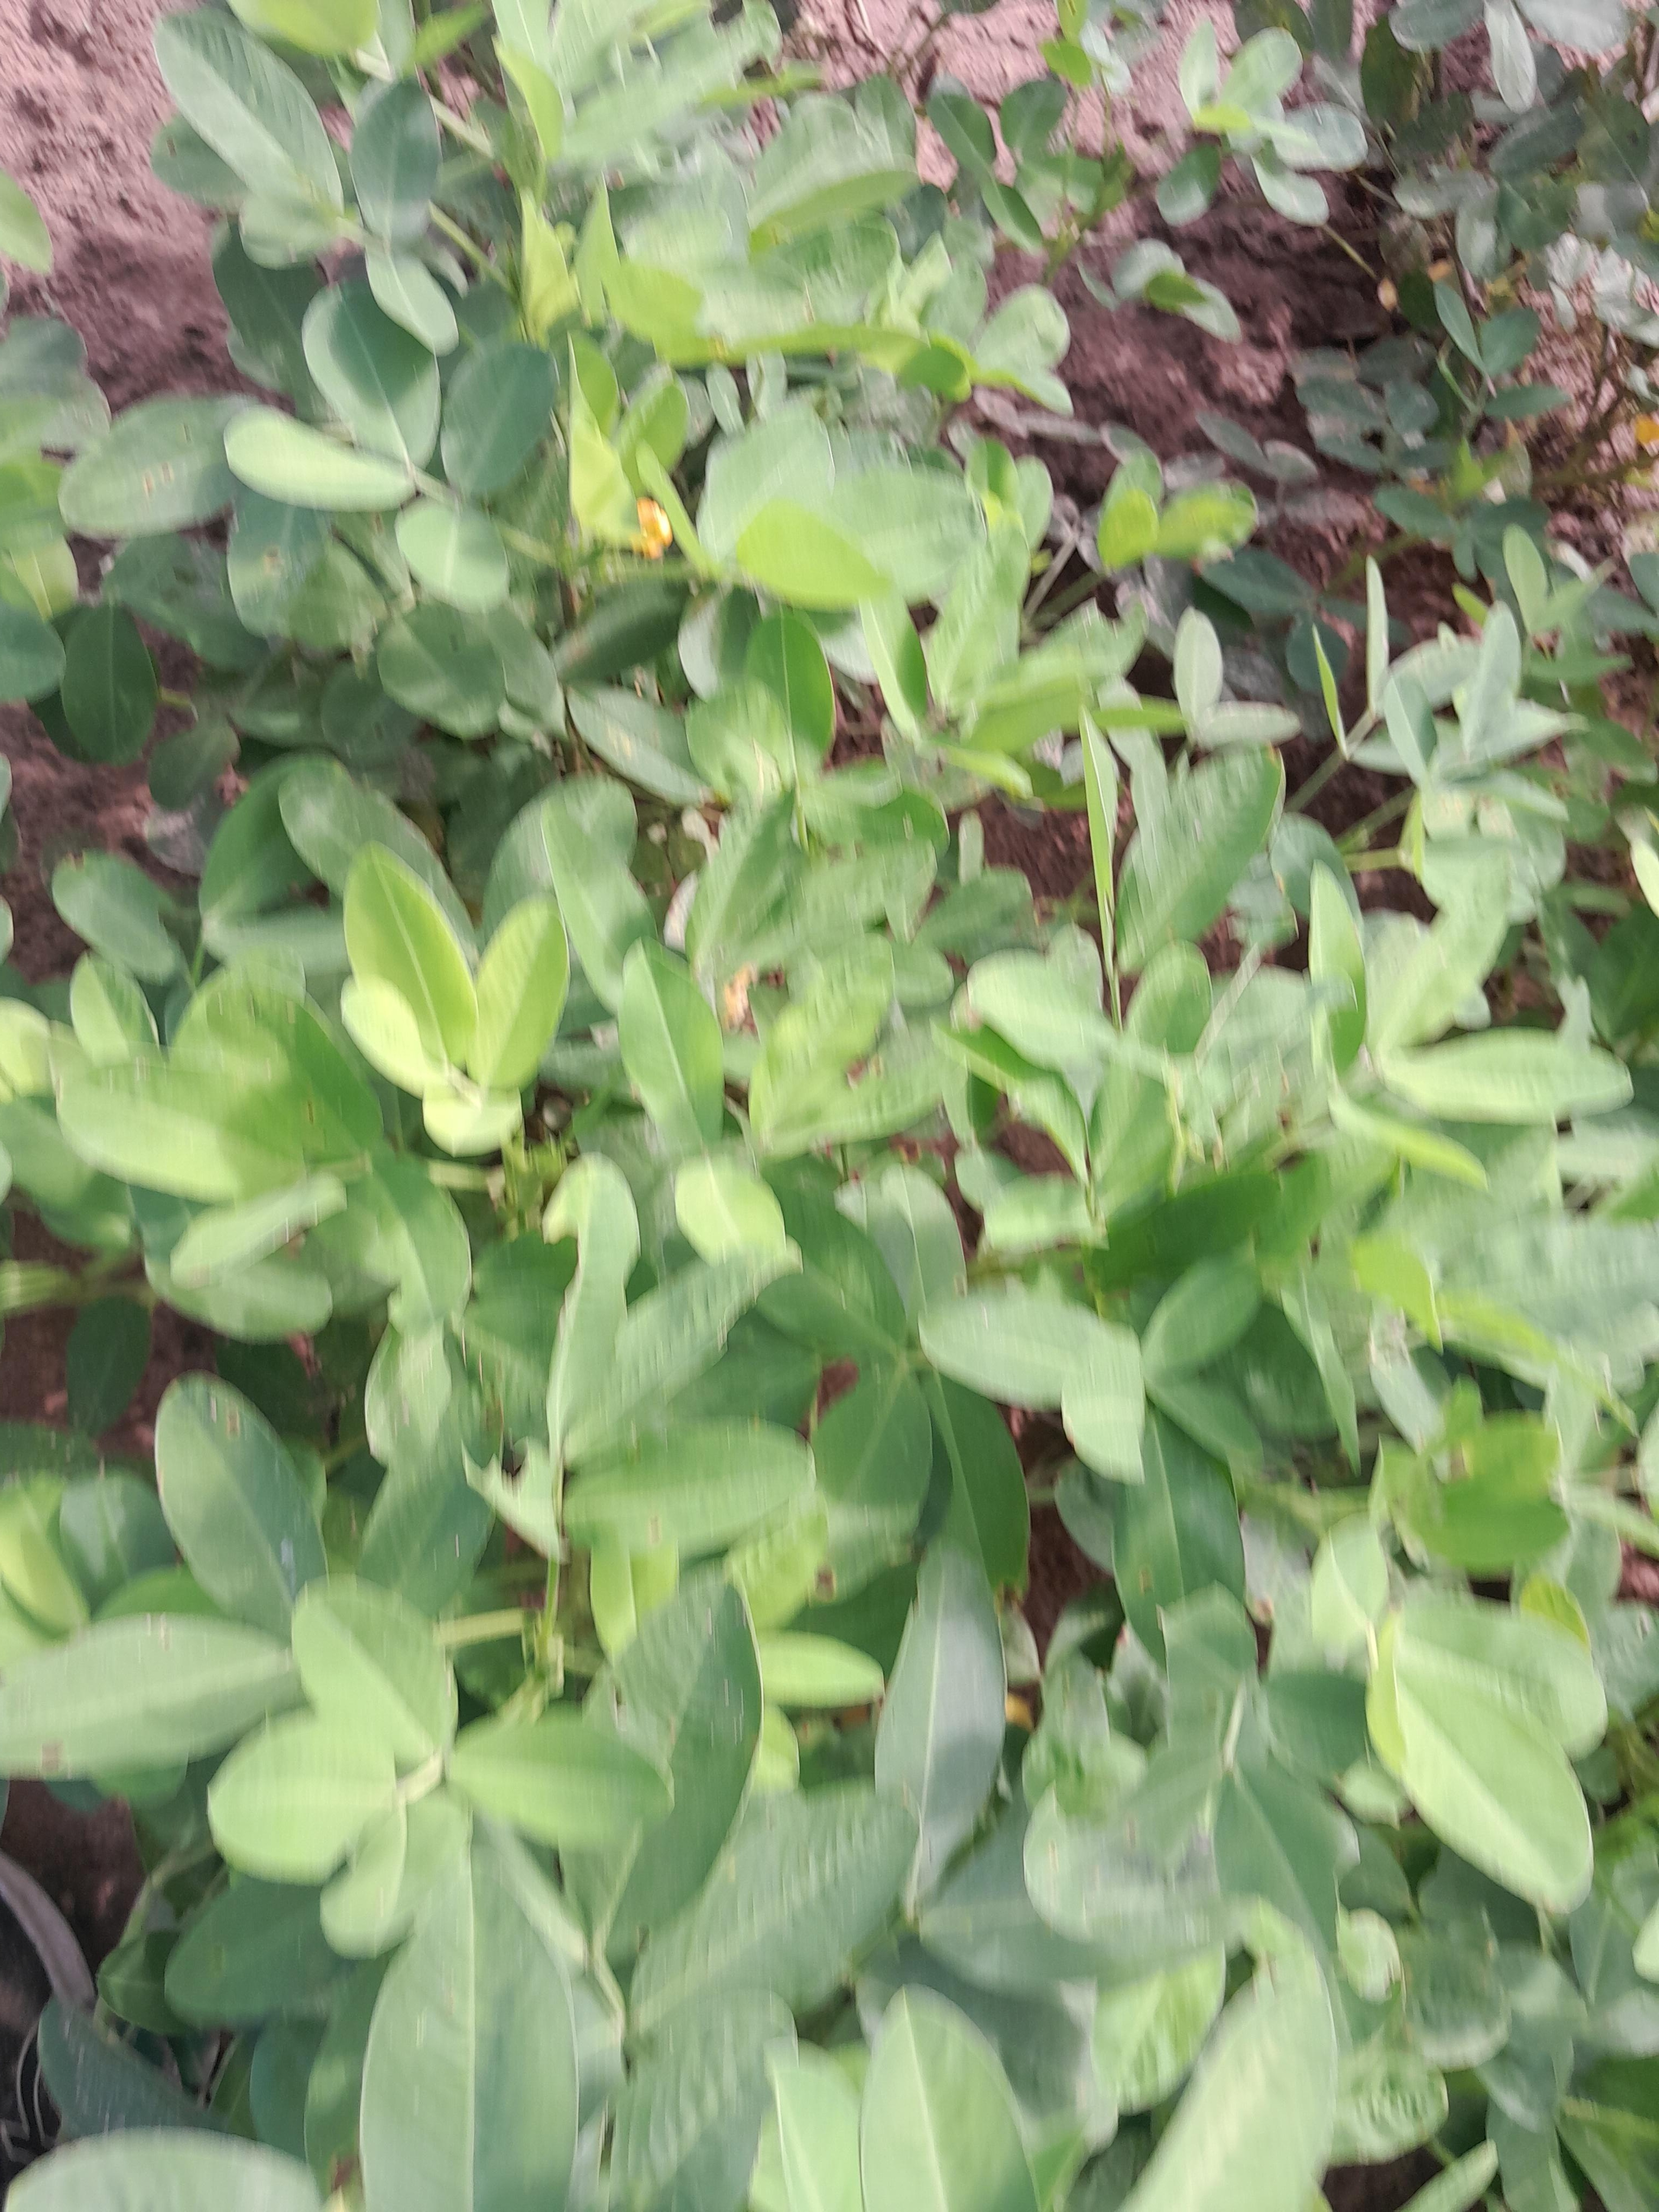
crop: groundnut
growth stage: flowering
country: Senegal
